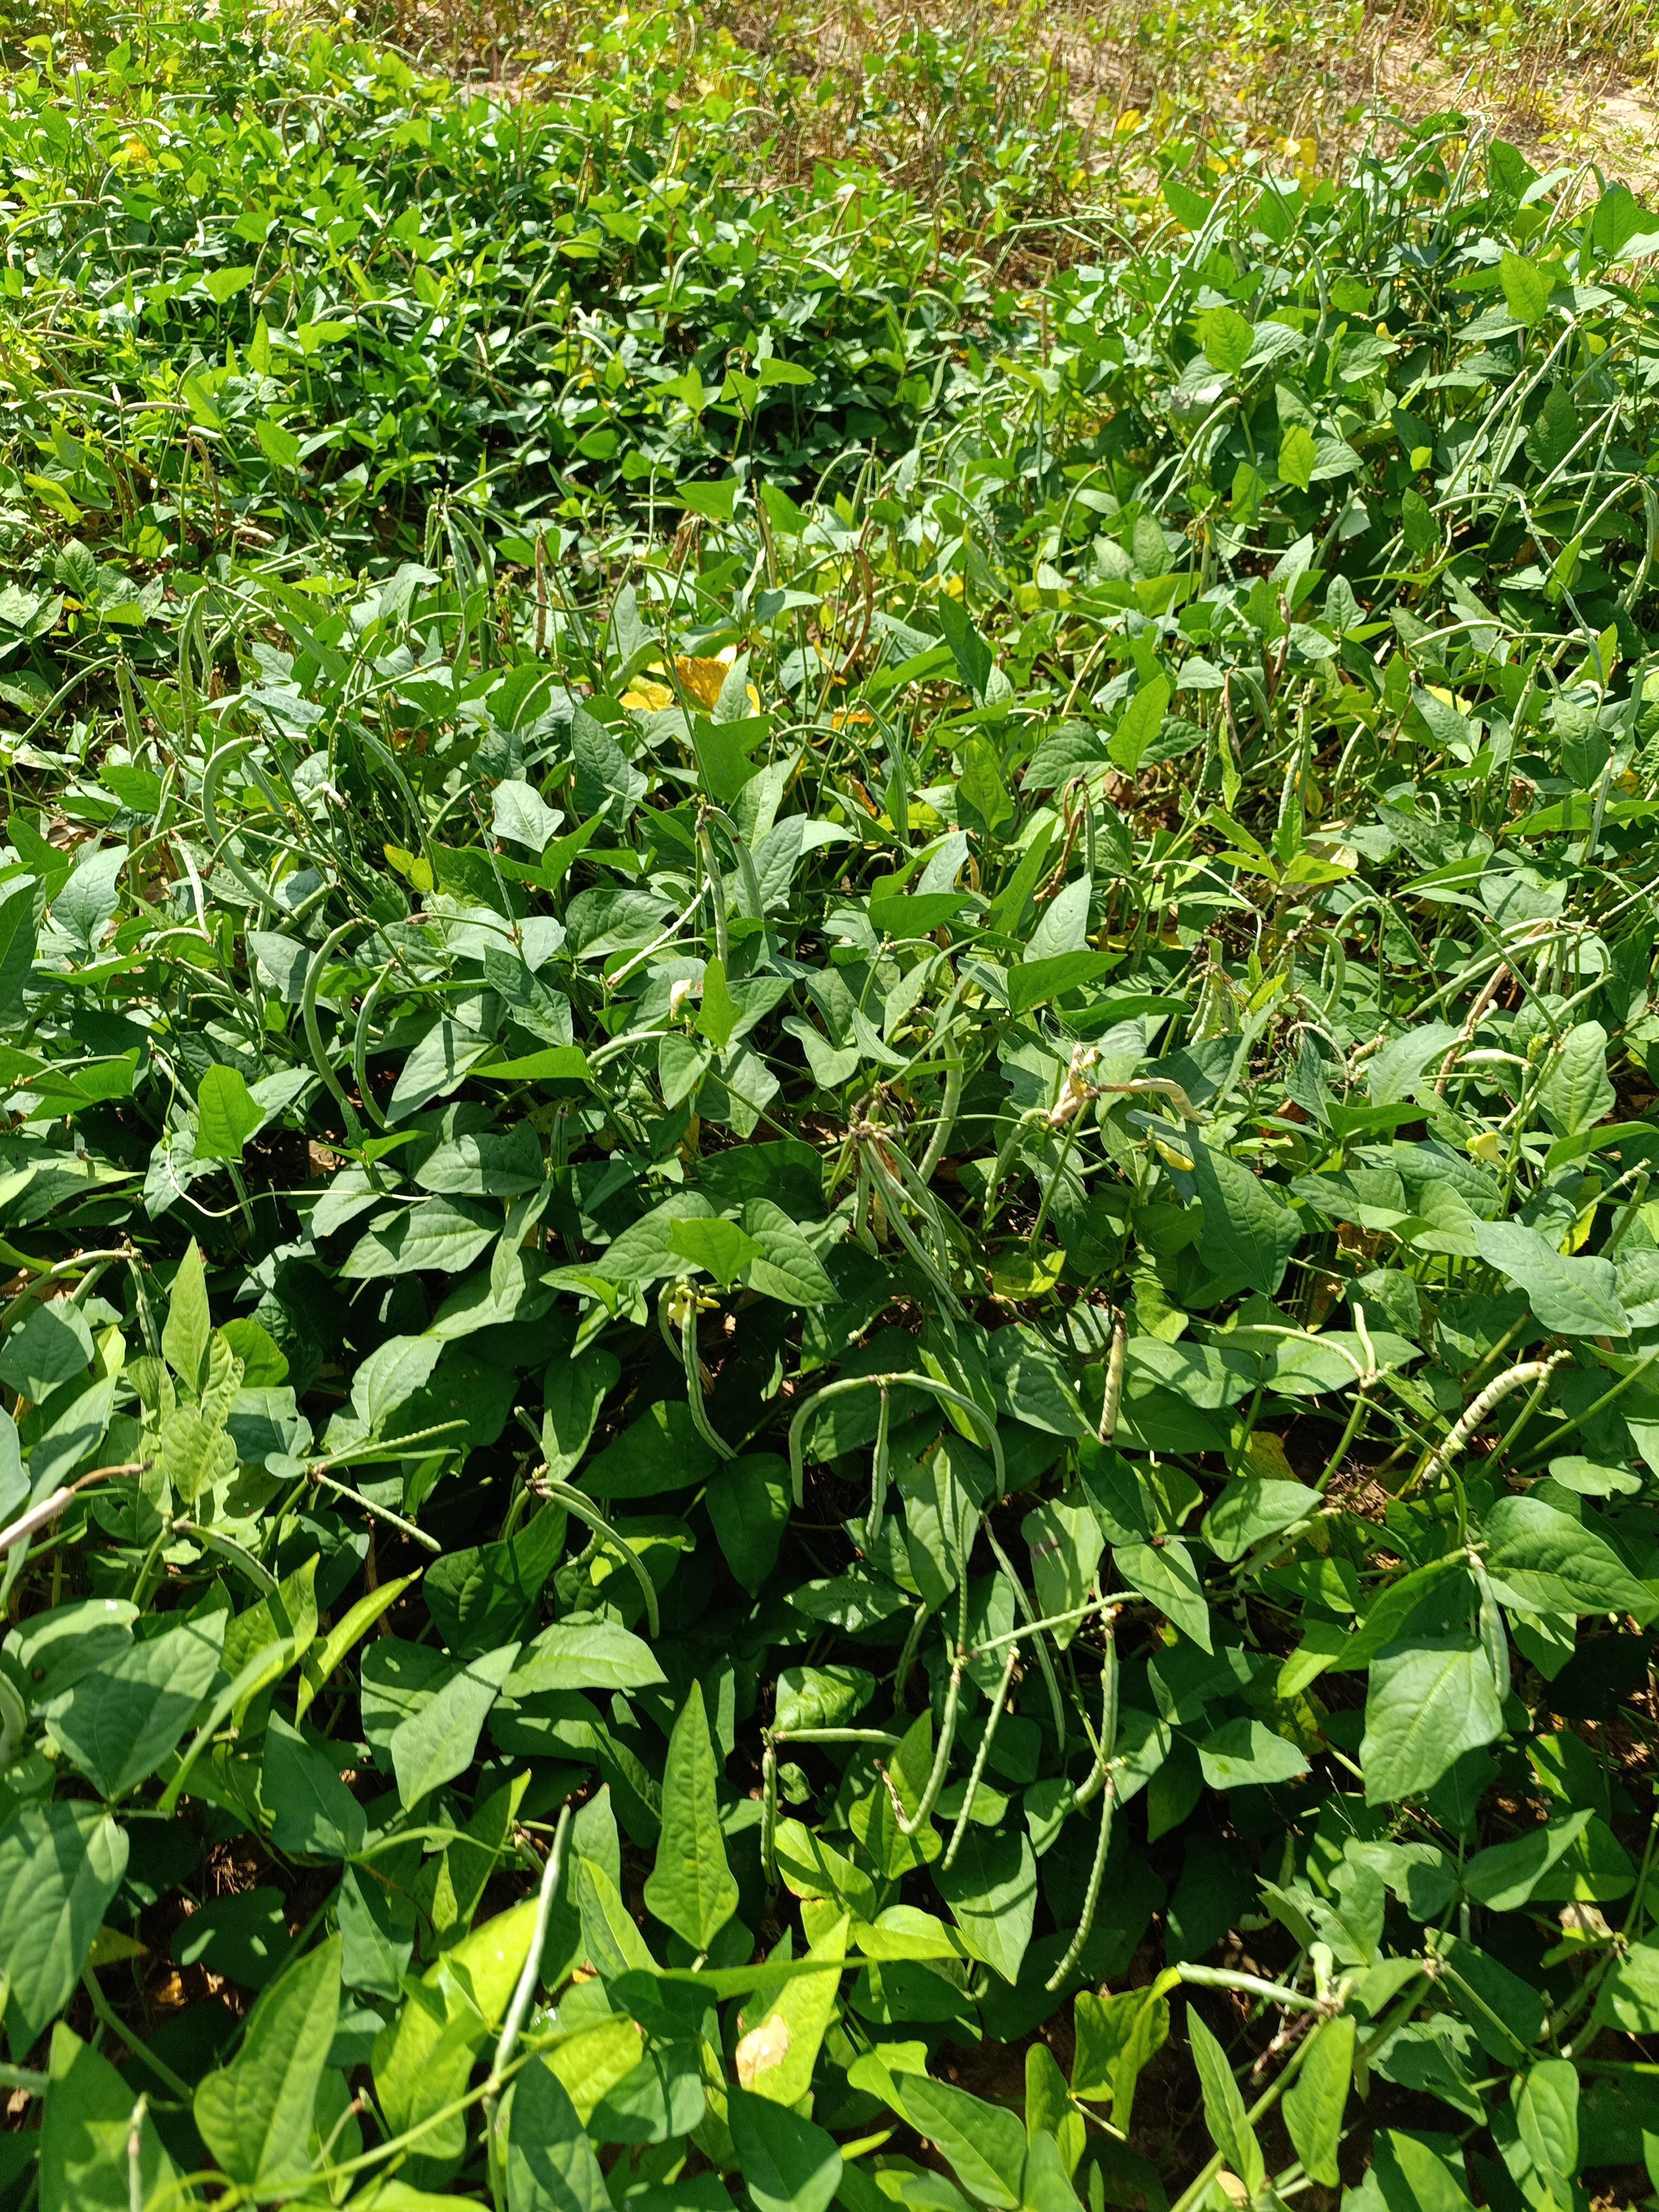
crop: cowpea
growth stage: maturity
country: Nigeria
